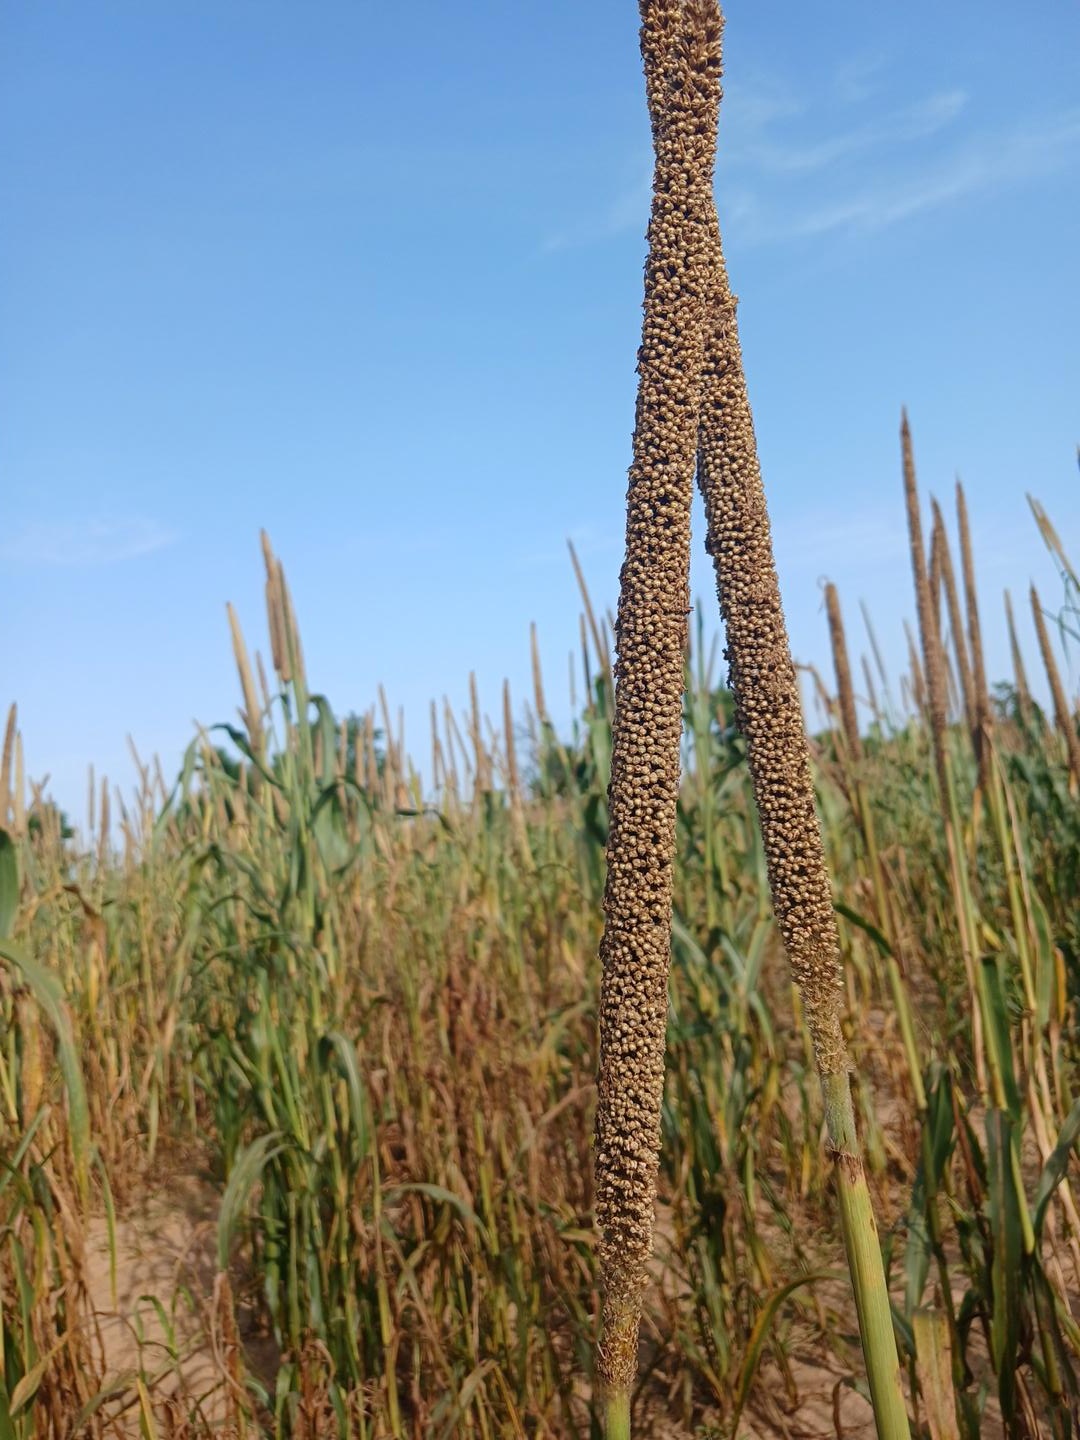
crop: pearl millet
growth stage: maturity
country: Senegal
